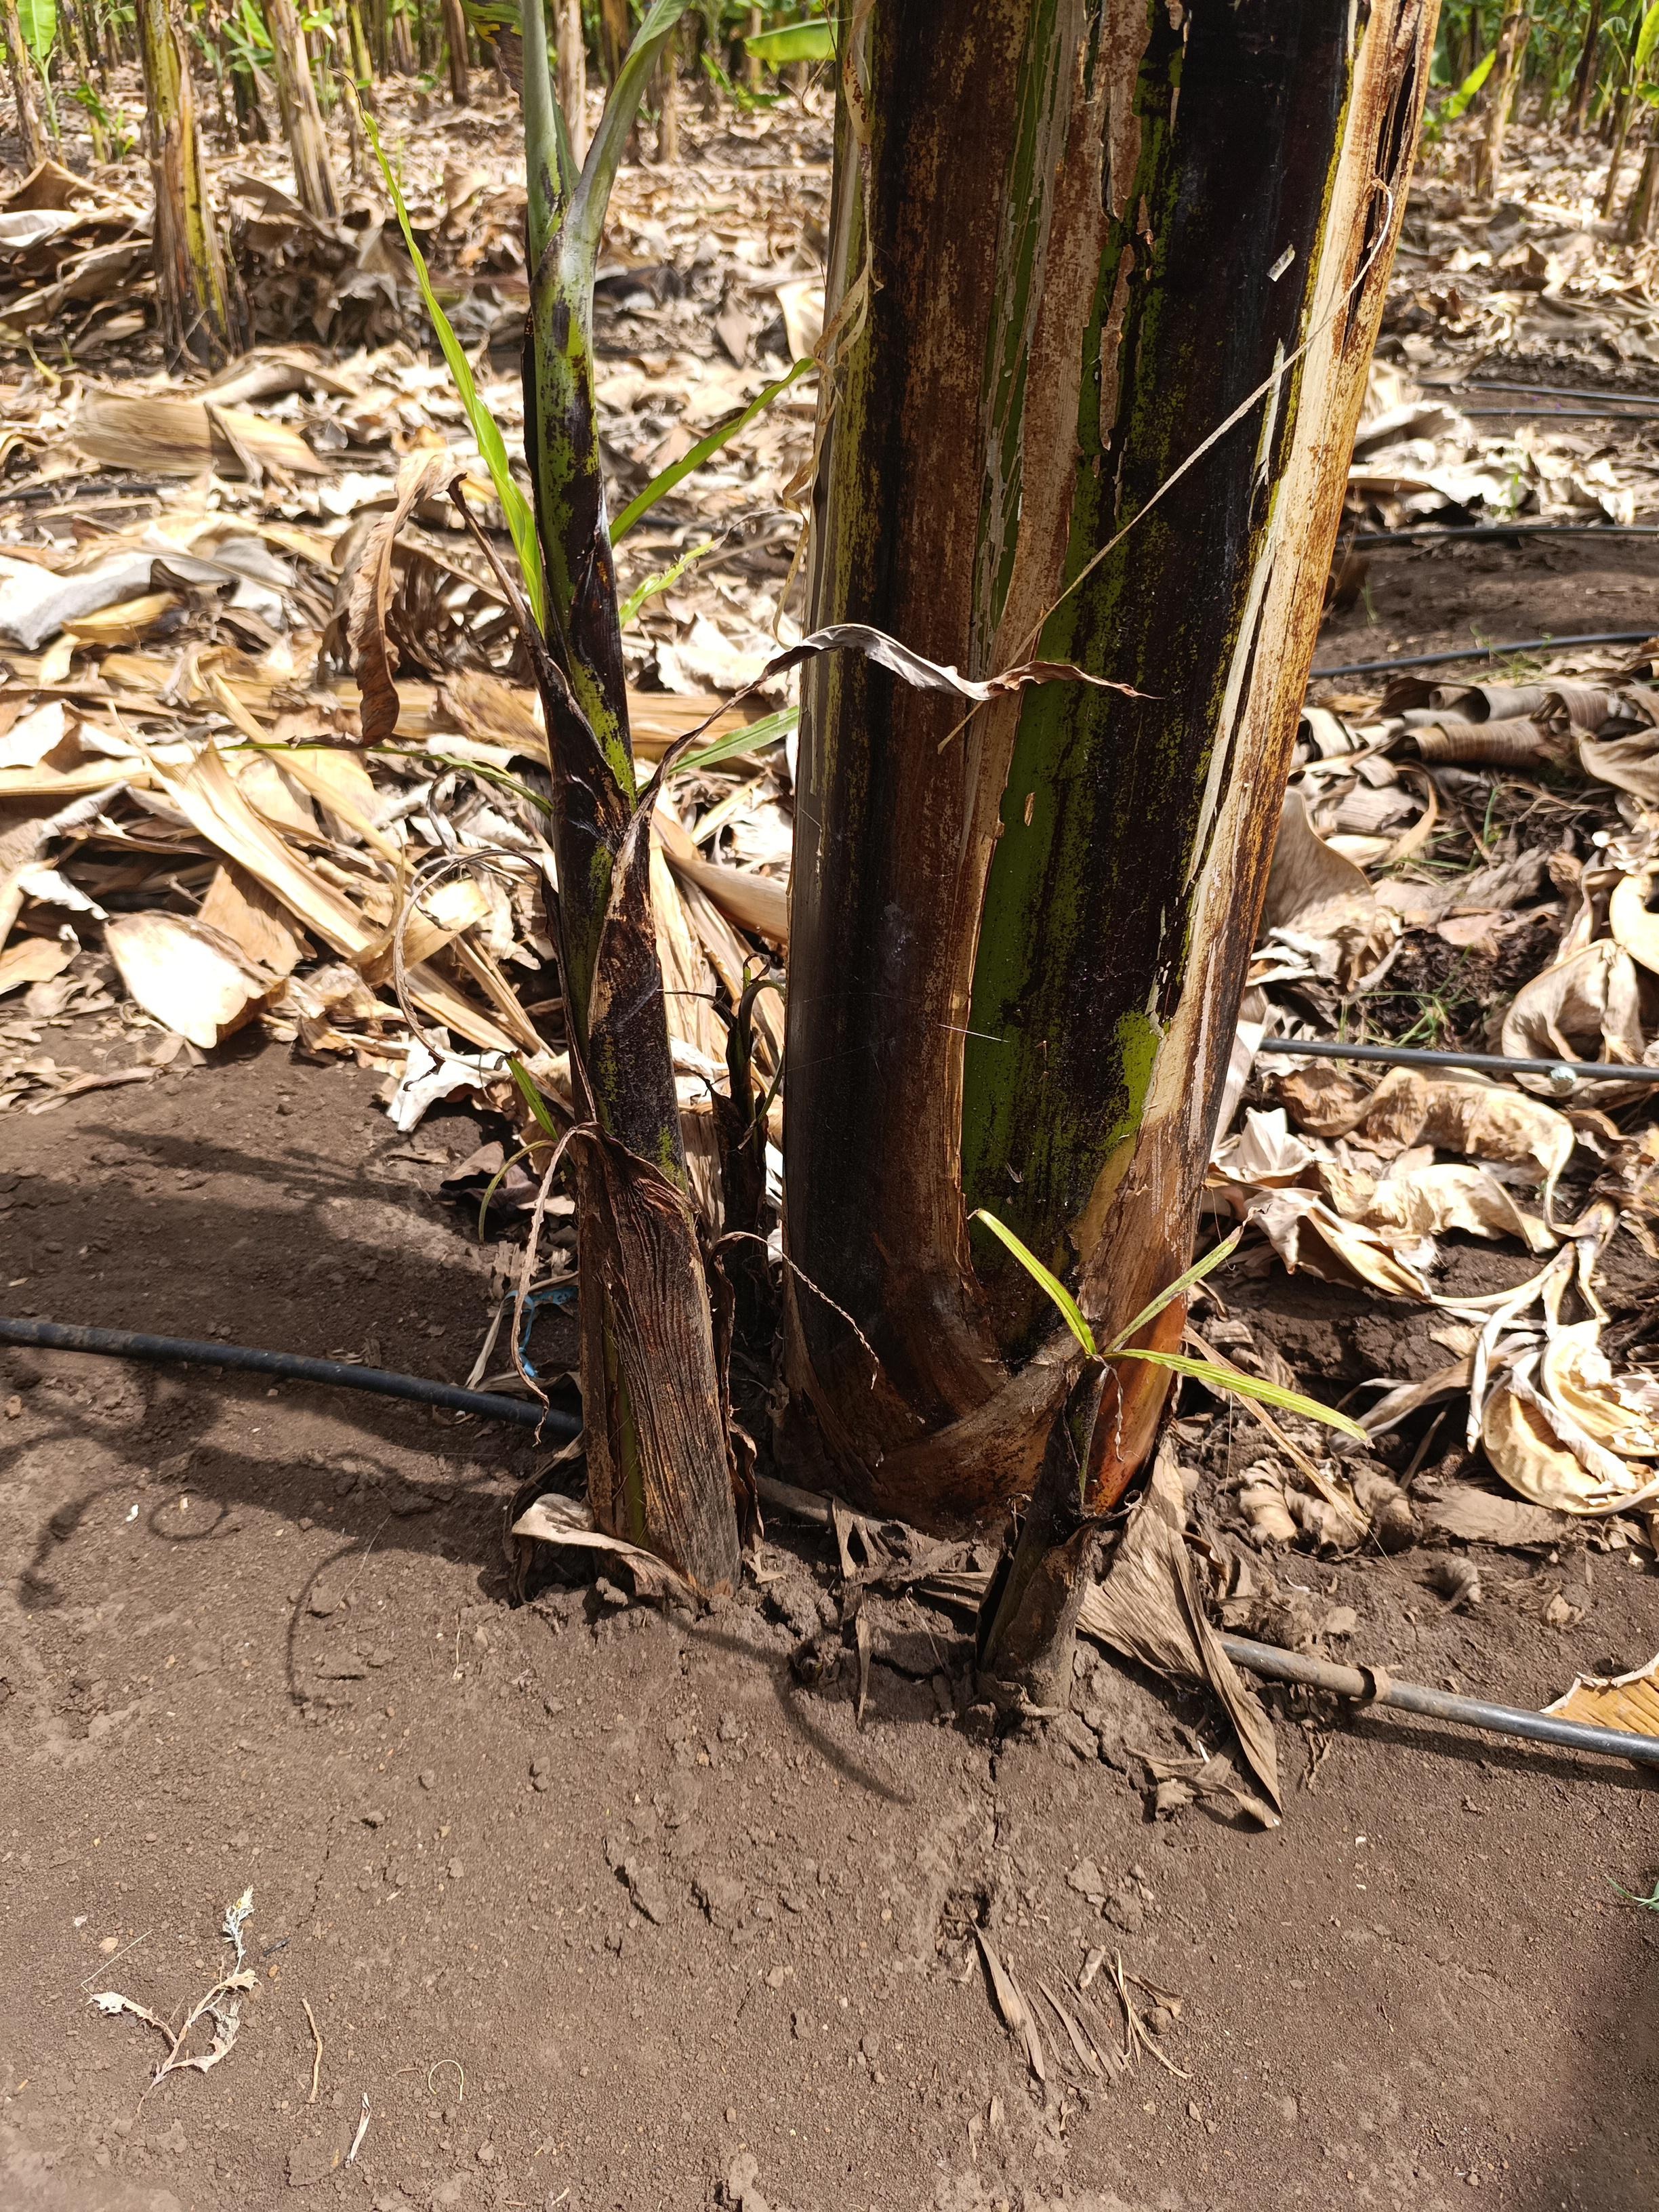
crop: banana
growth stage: emergence sucker
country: Tanzania
